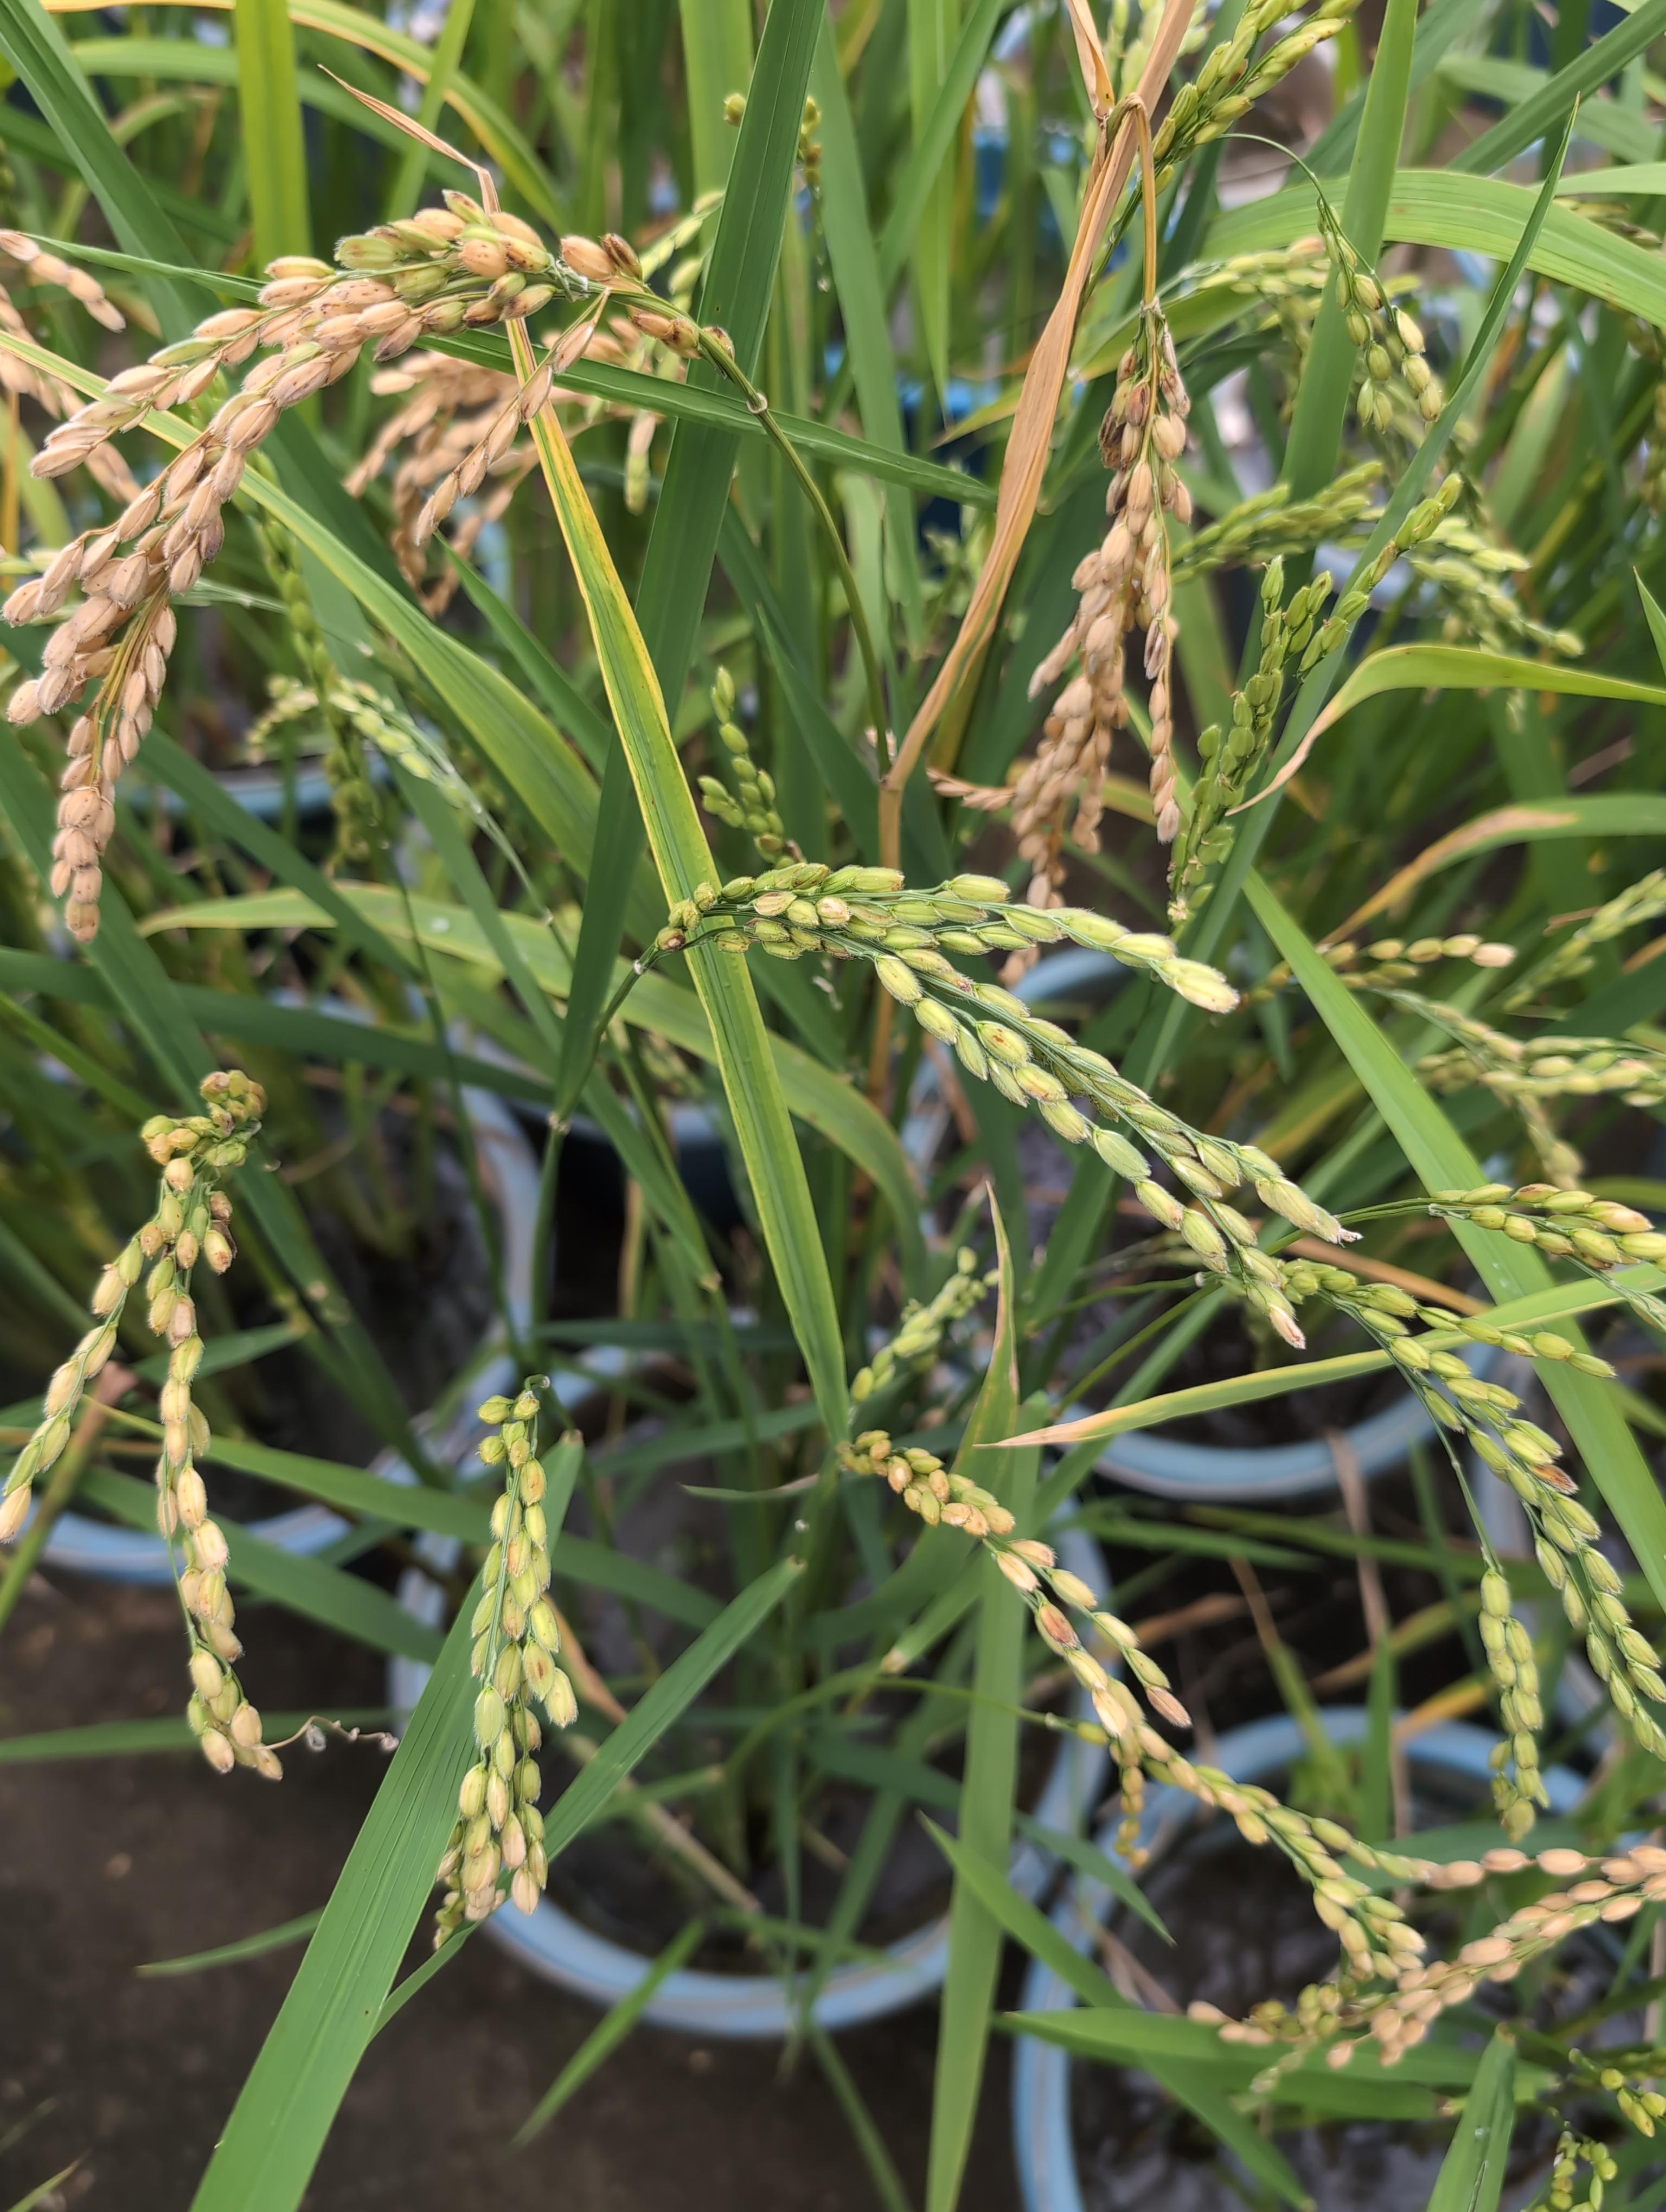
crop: rice
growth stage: ripening
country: Côte d'Ivoire
